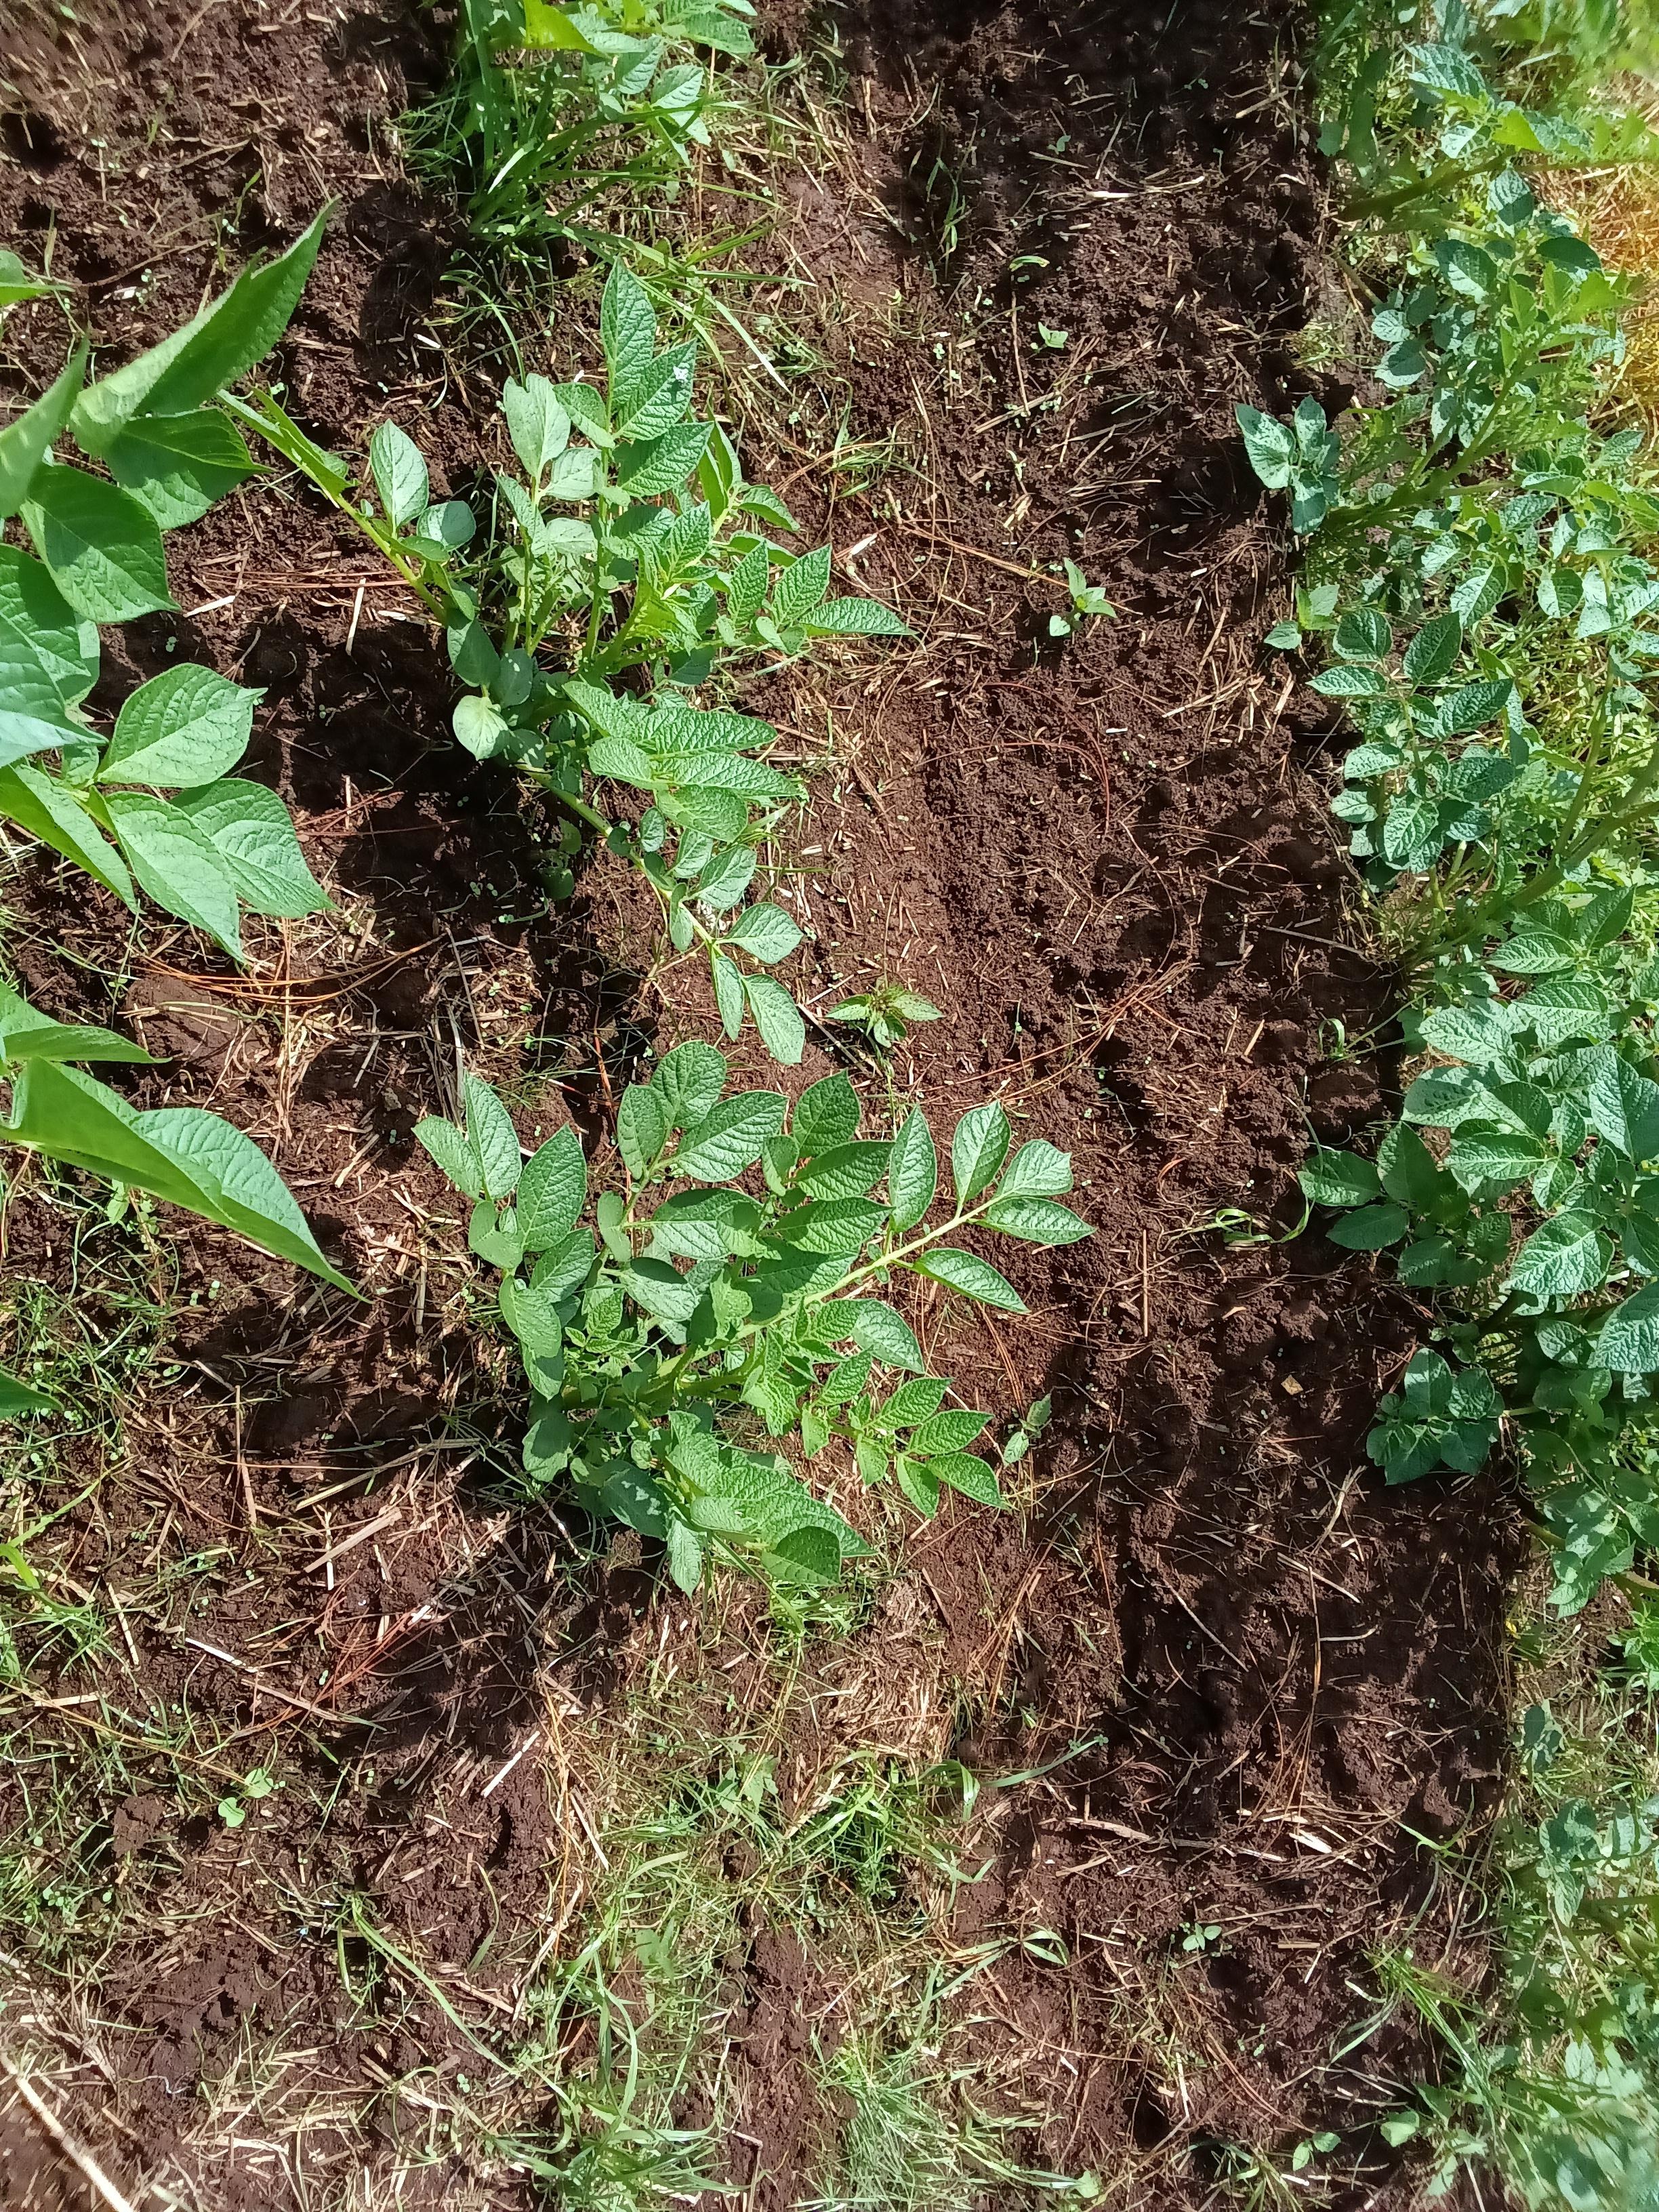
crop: potato
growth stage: vegetative
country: Kenya
